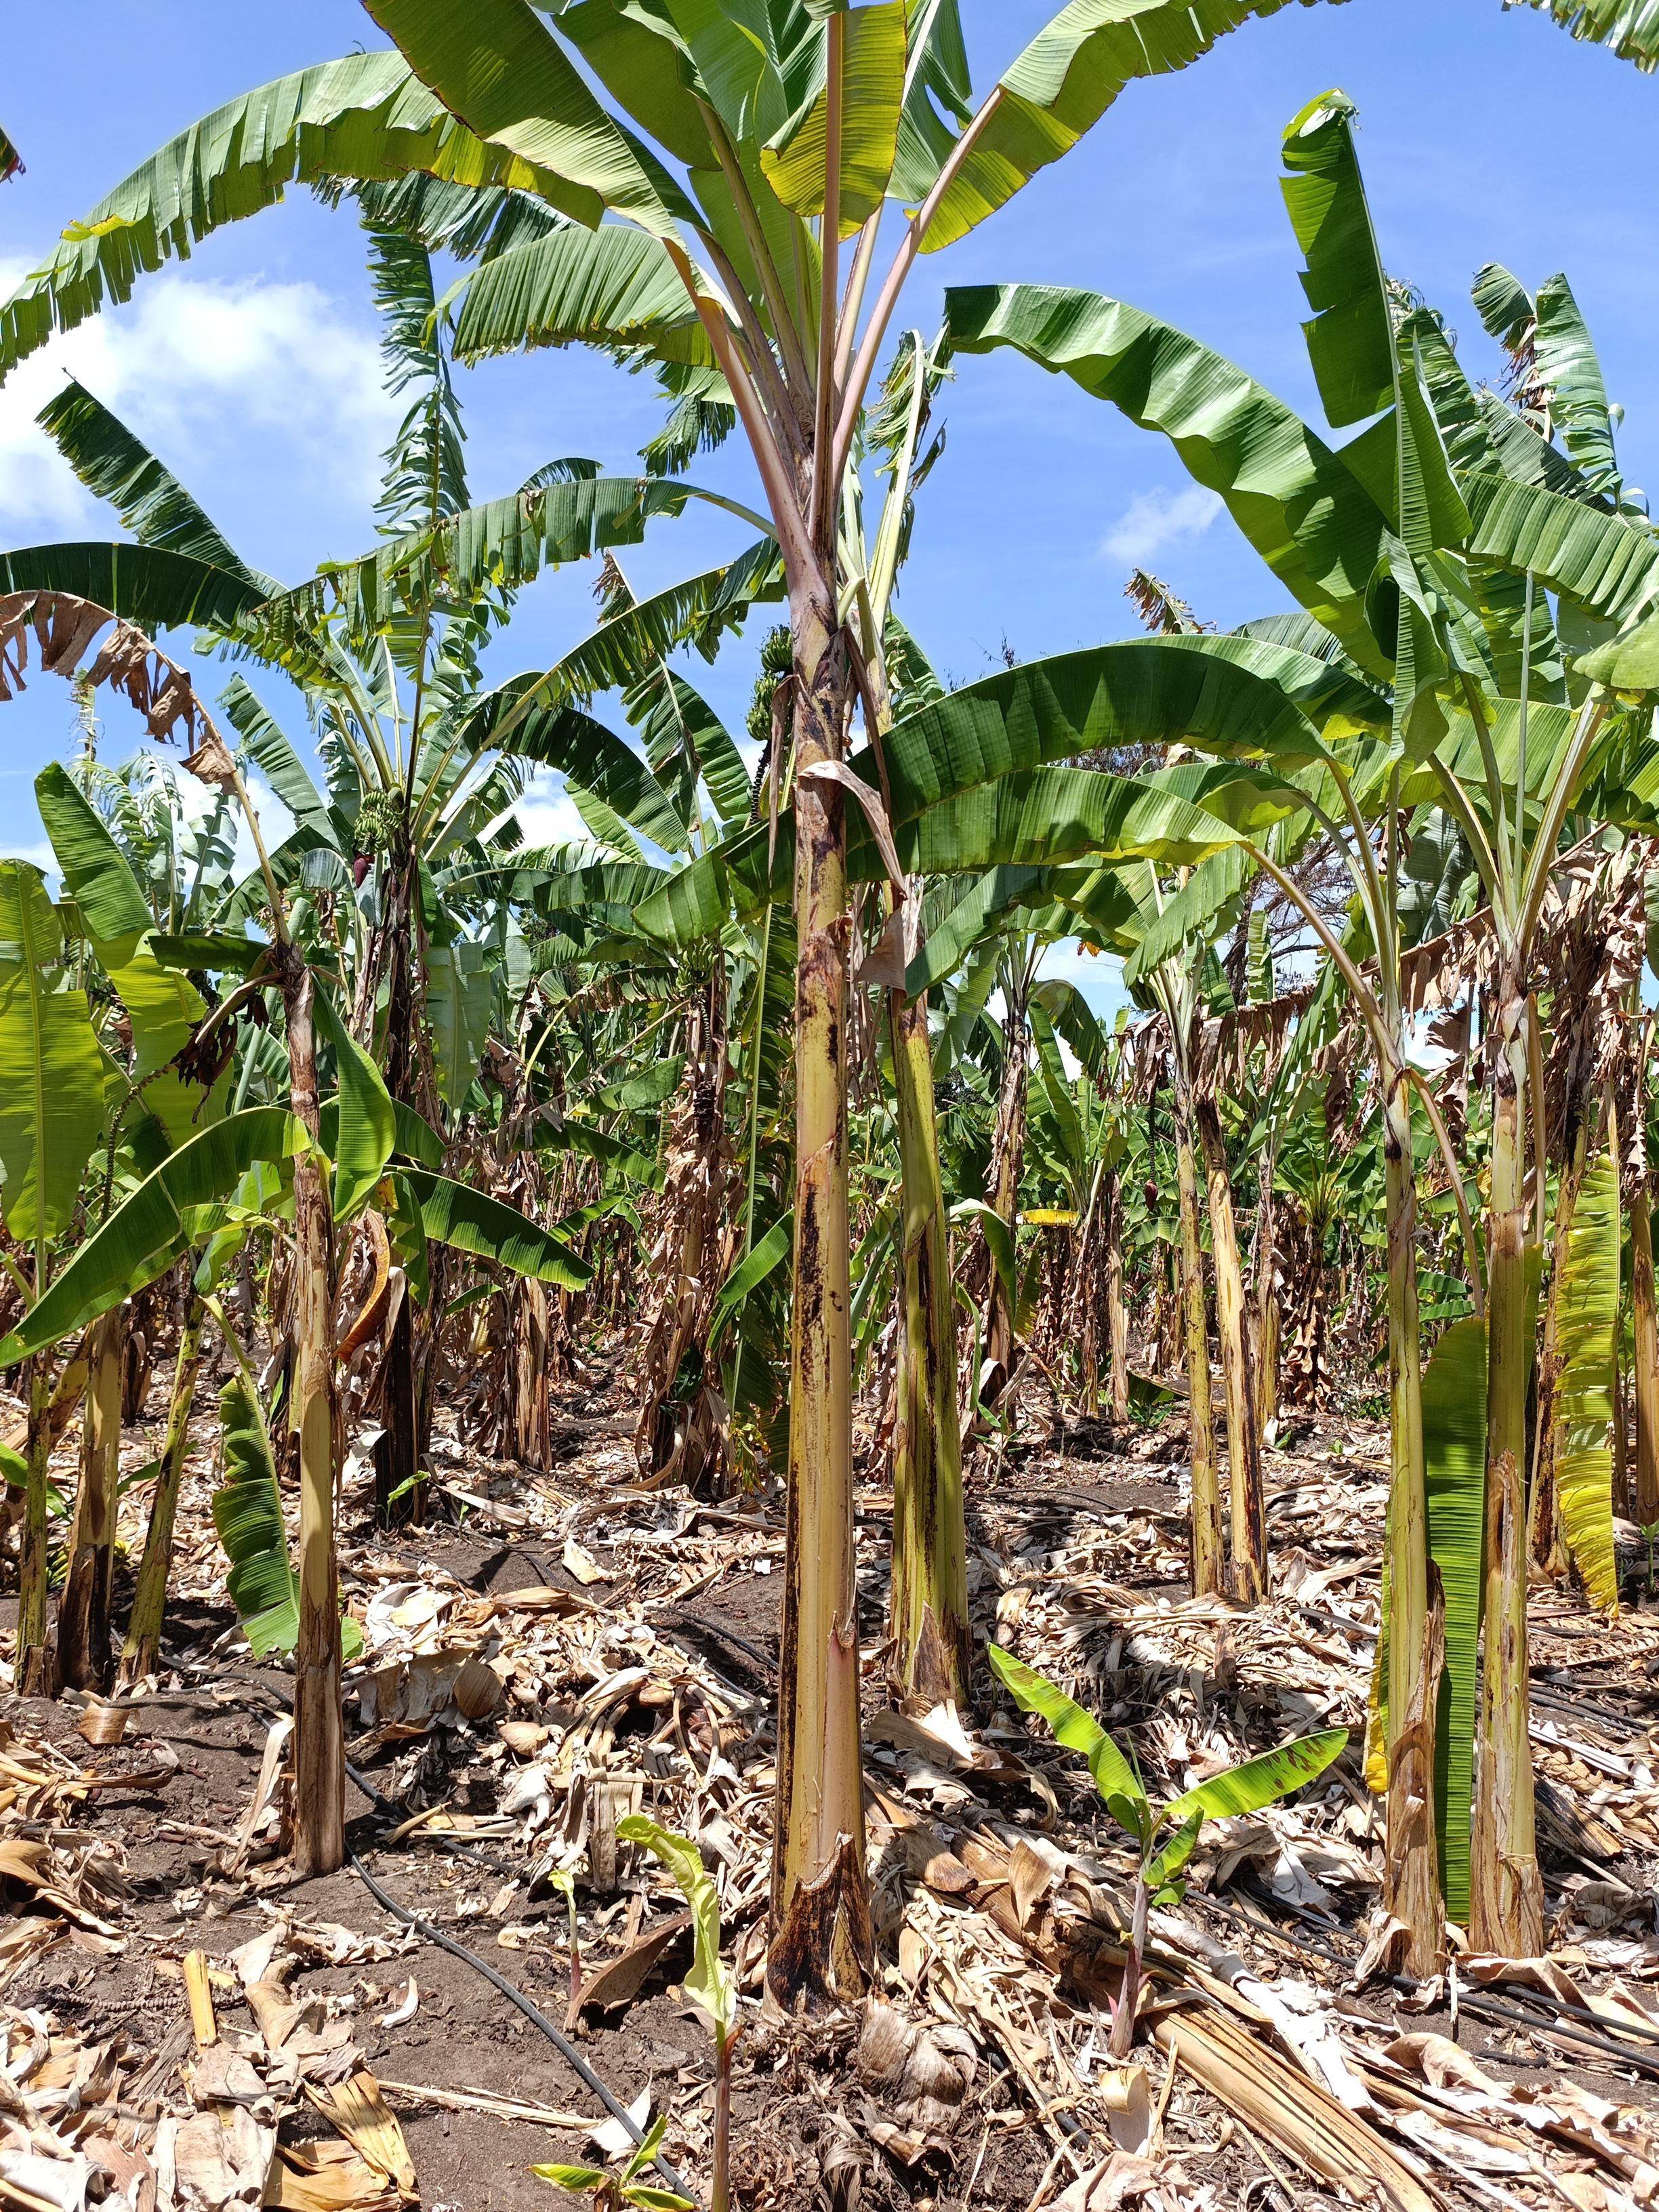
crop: banana
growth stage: vegetative
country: Tanzania
